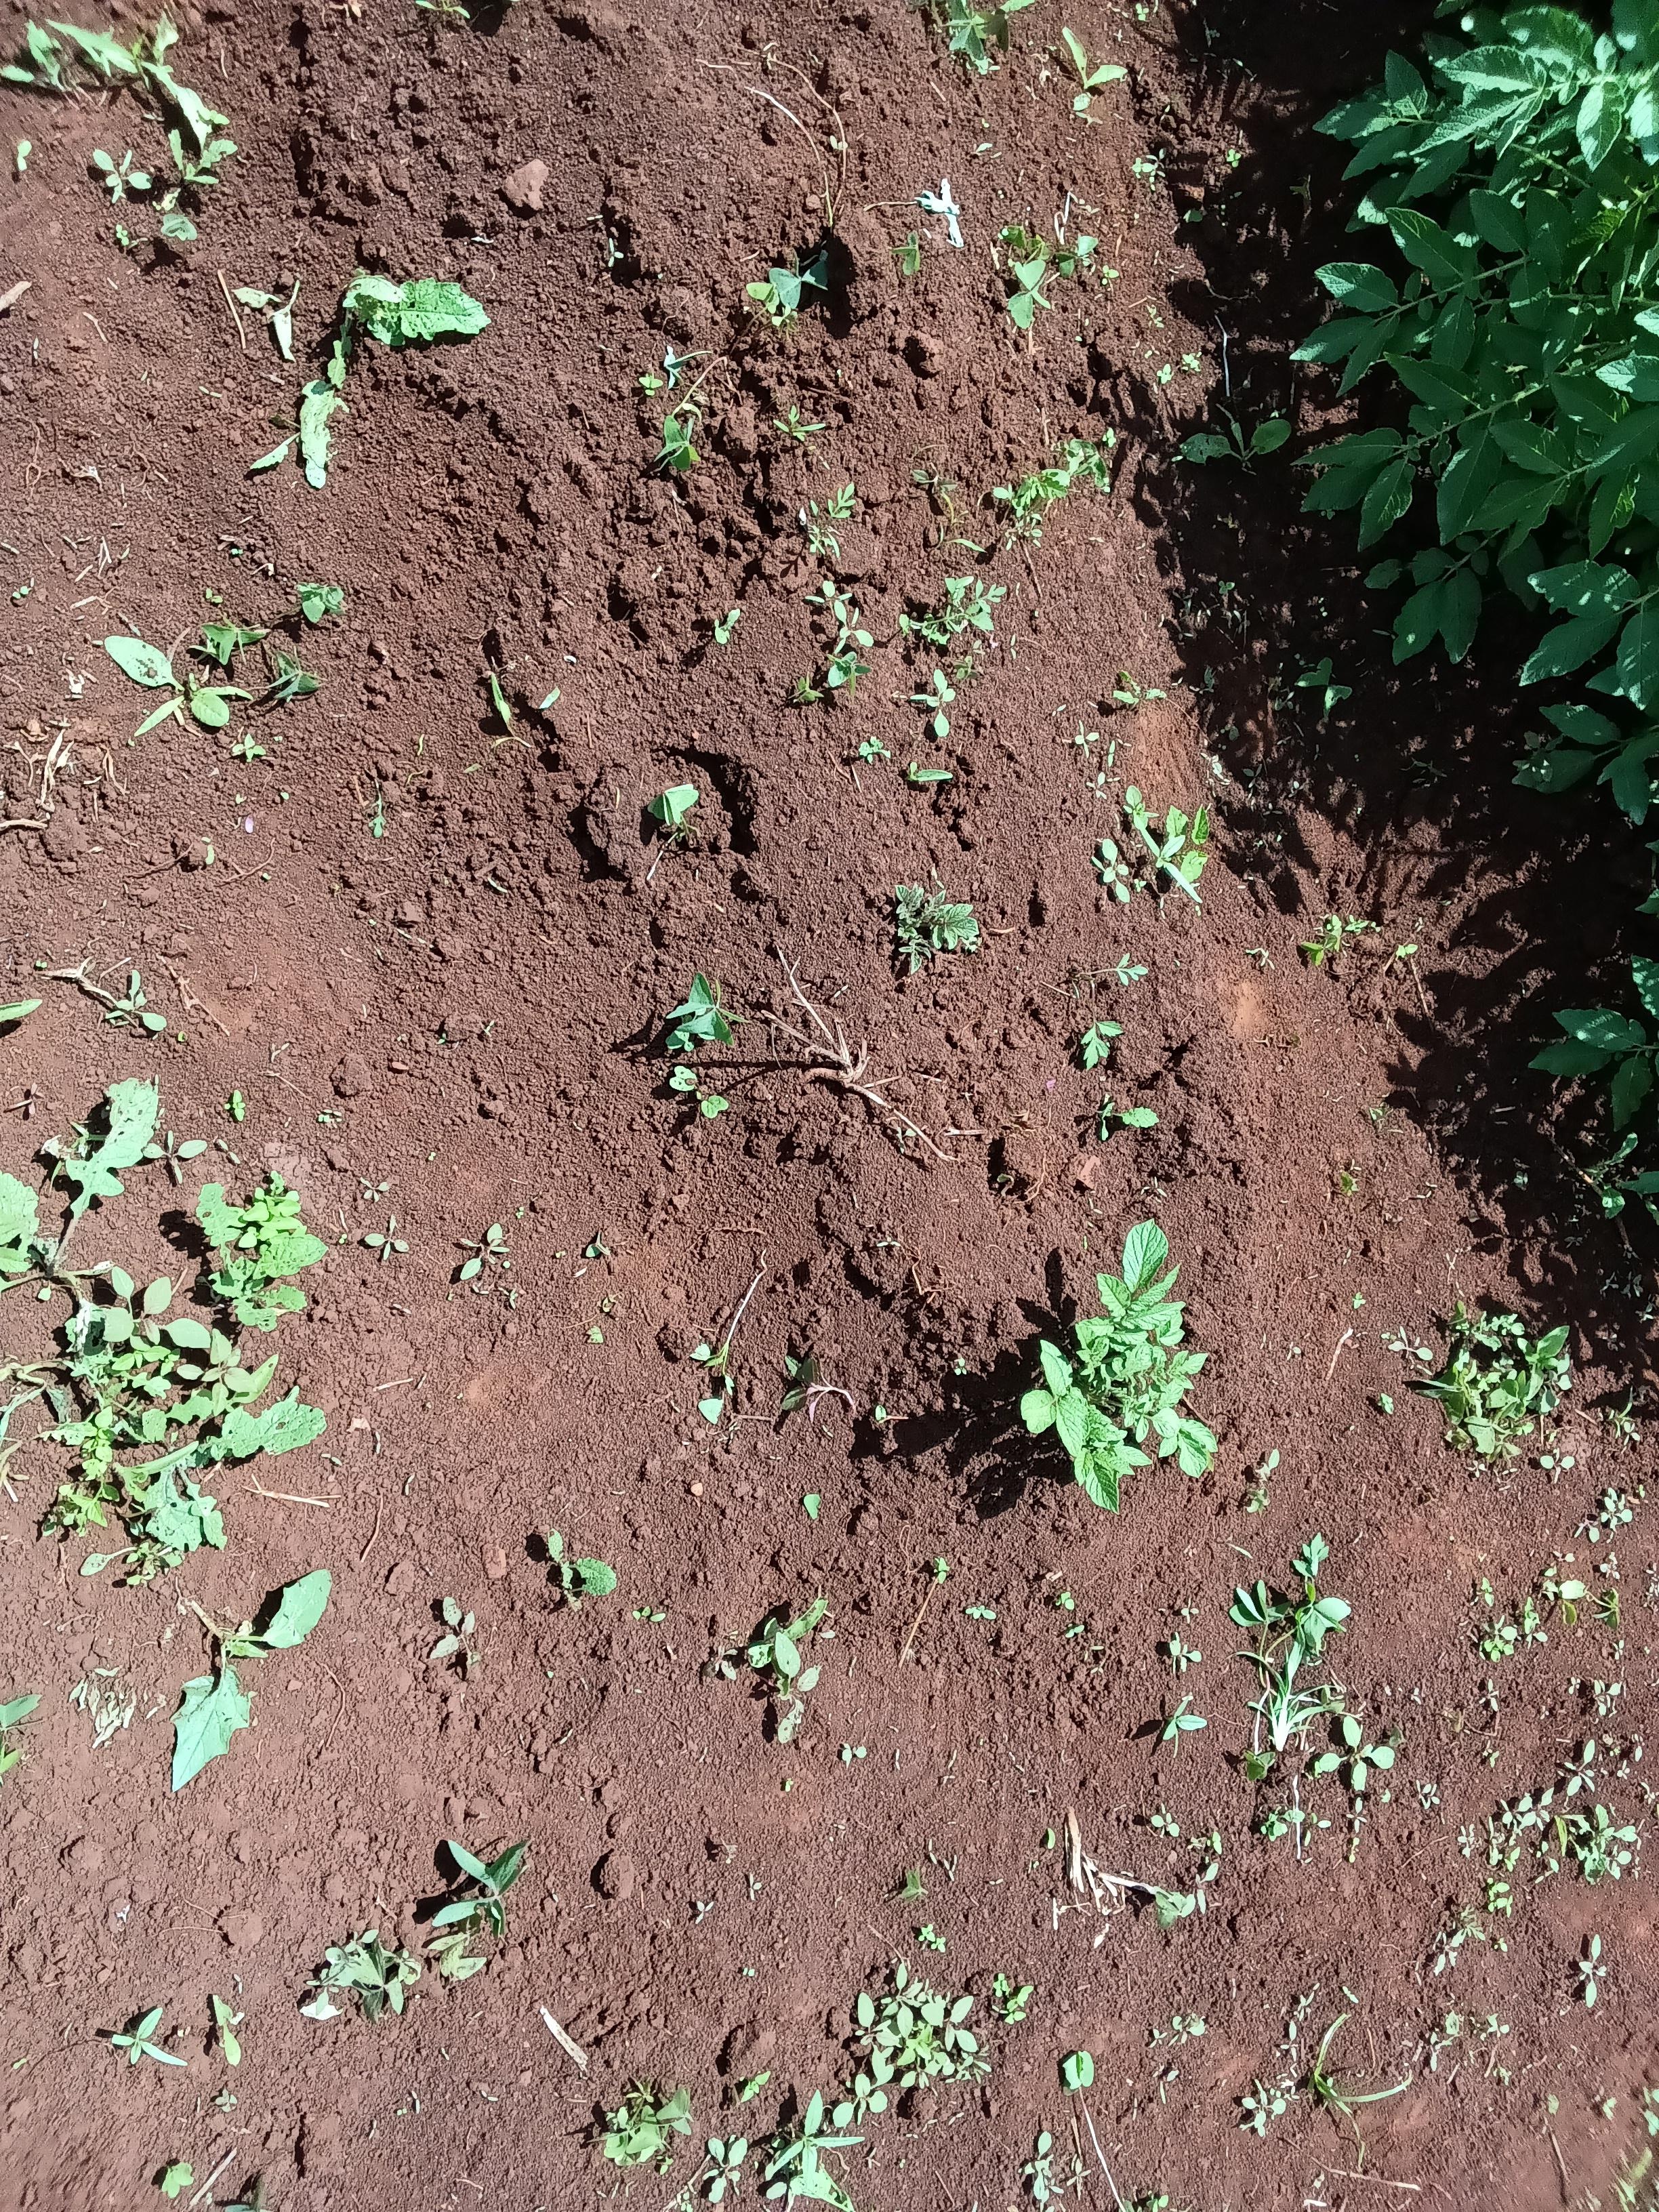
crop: potato
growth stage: vegetative
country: Kenya
